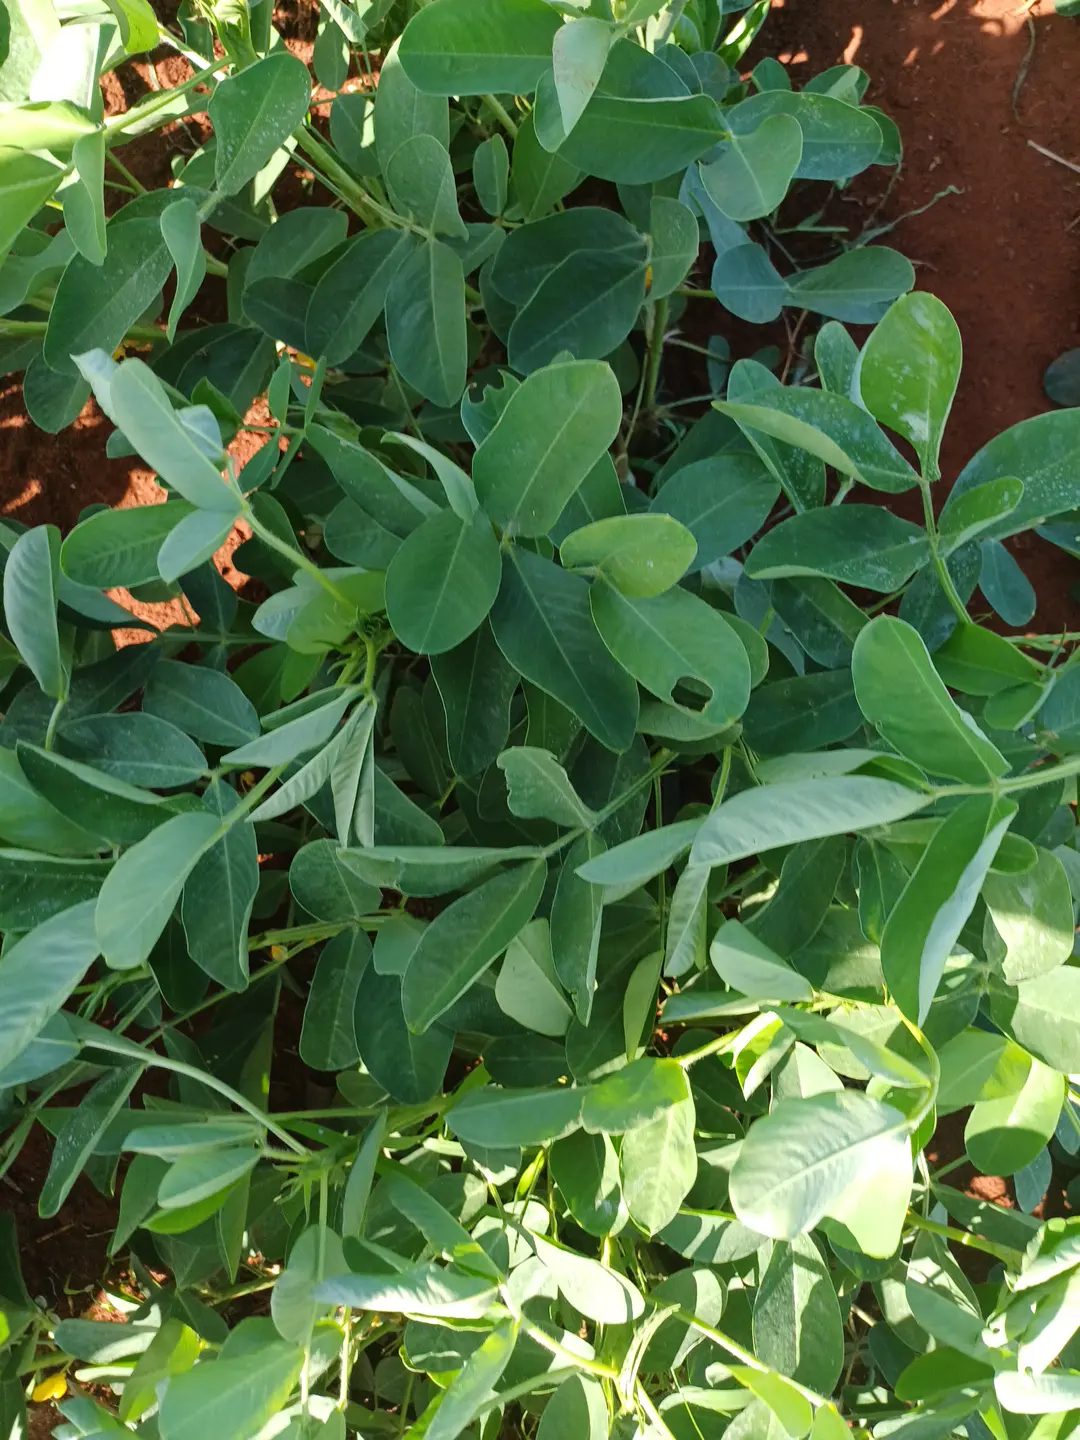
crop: groundnut
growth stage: flowering
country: Kenya
